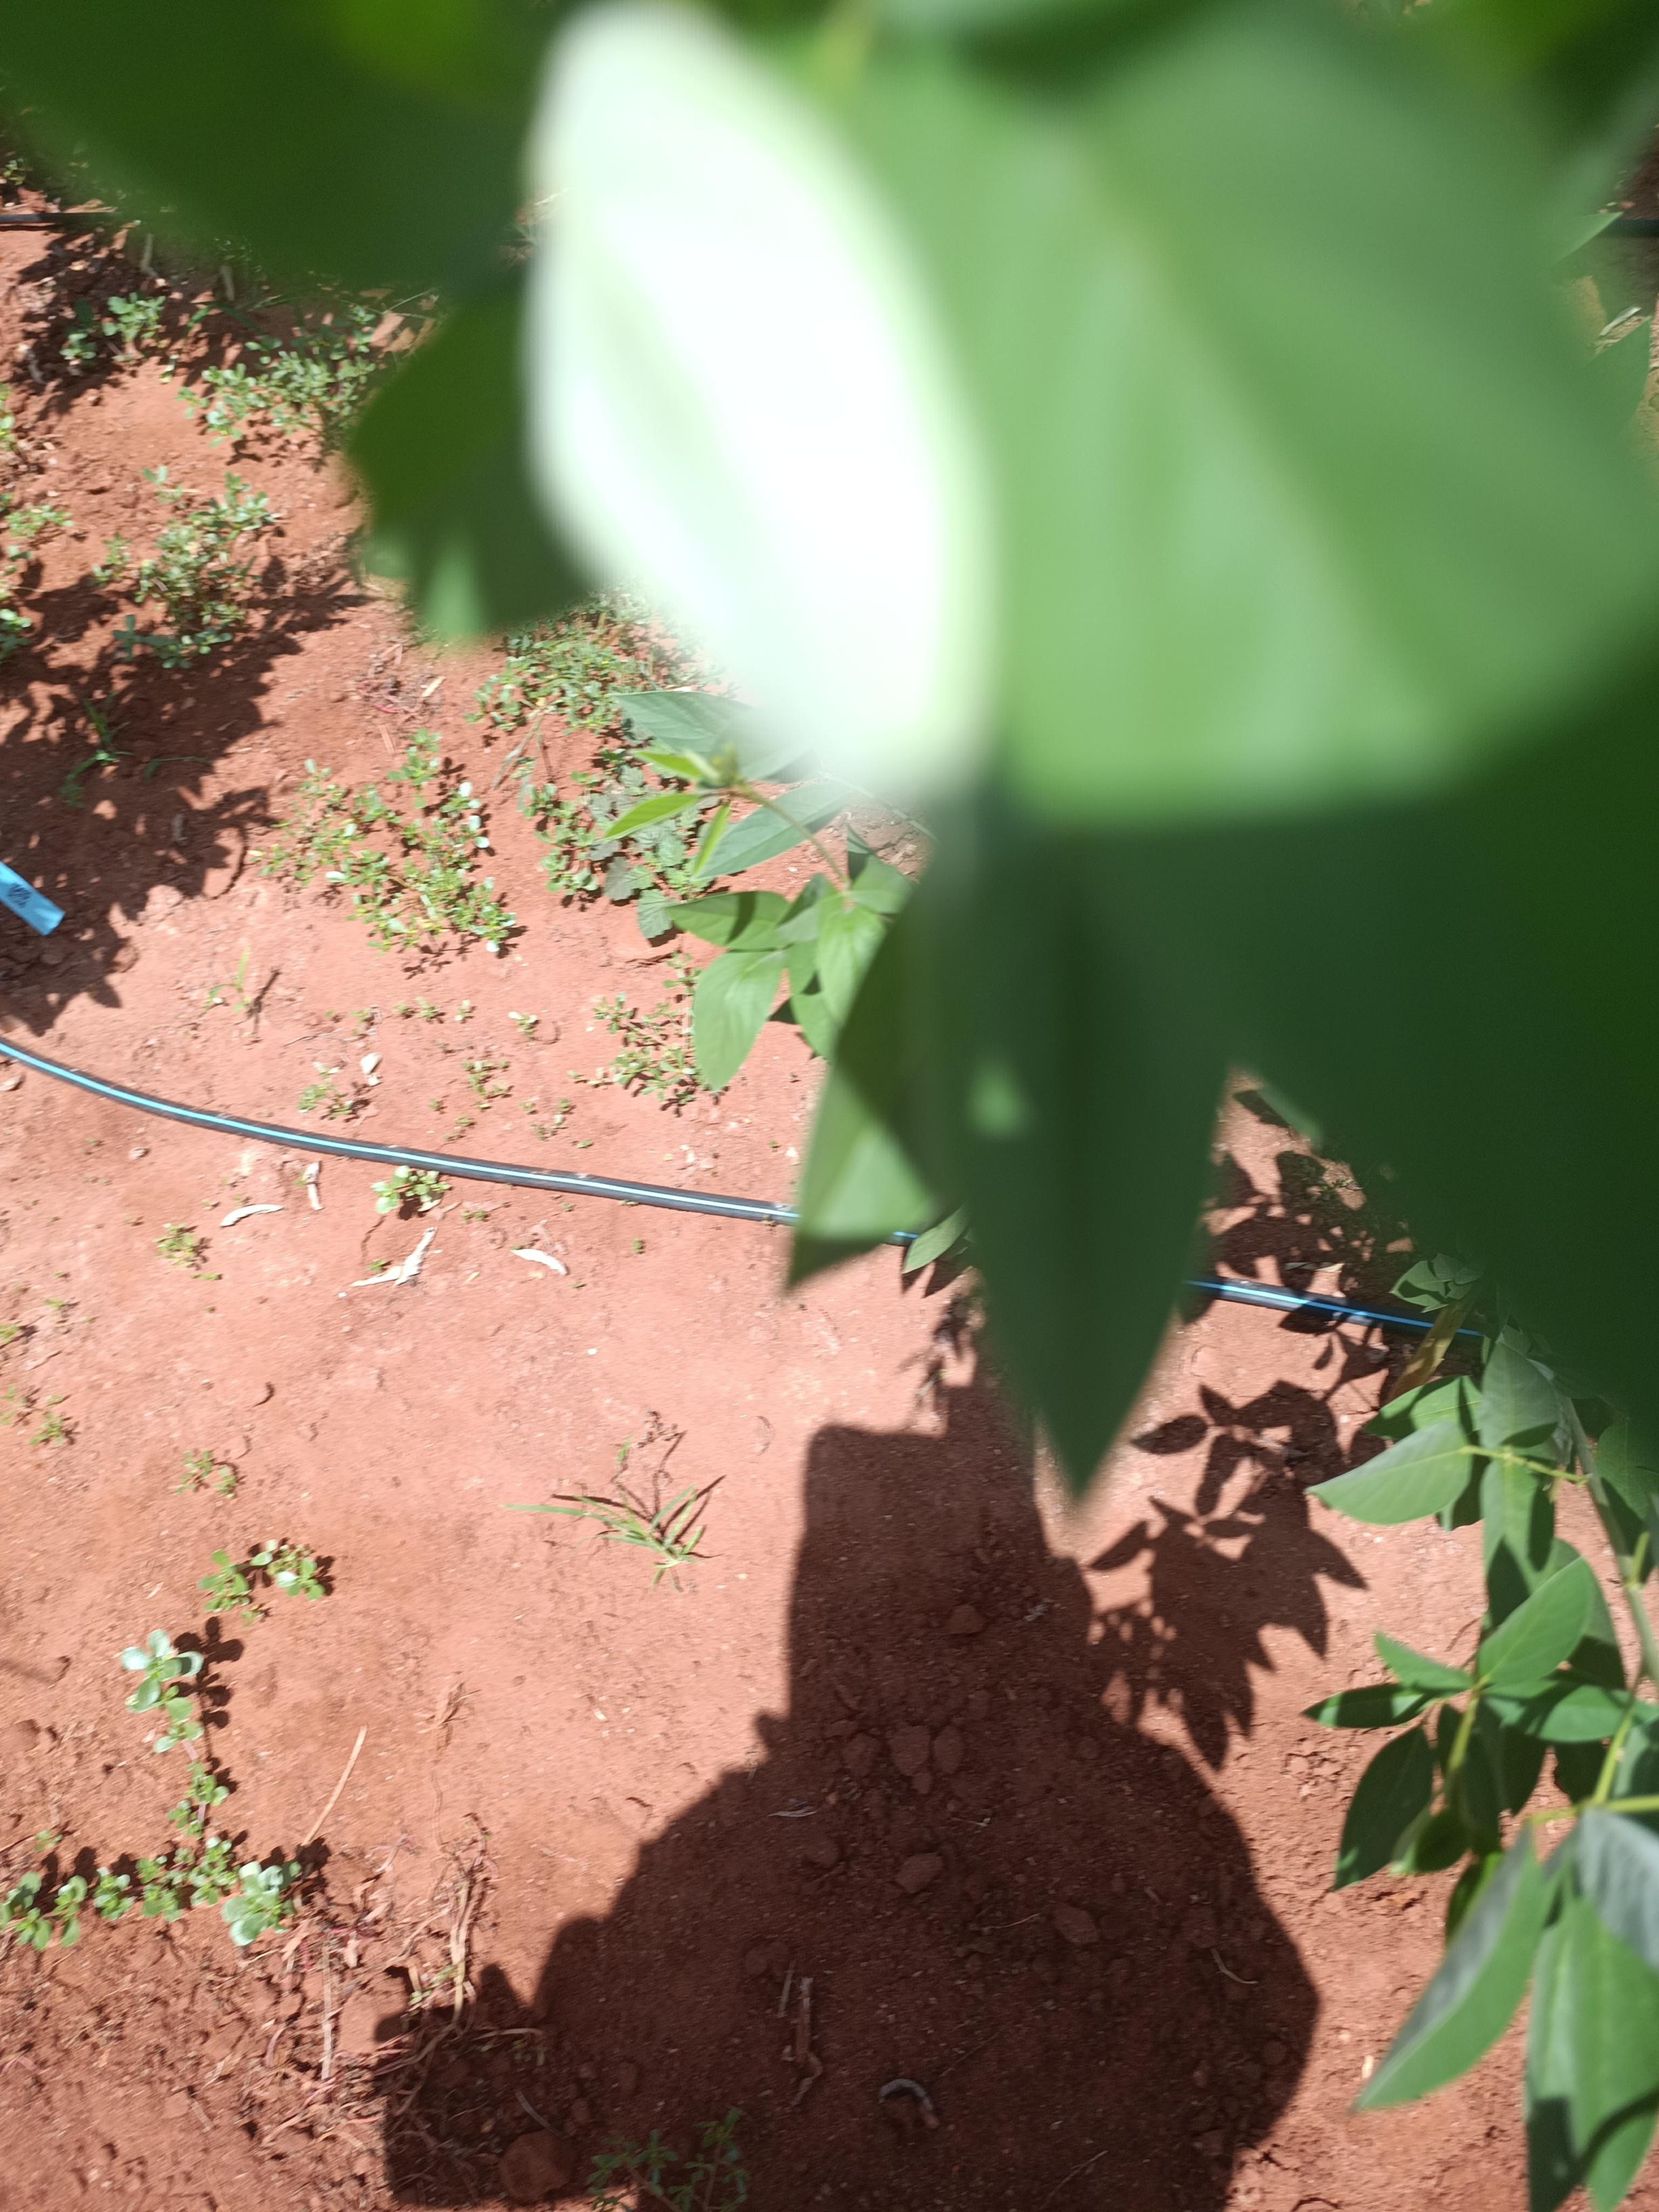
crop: pigeonpea
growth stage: flowering
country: Kenya
